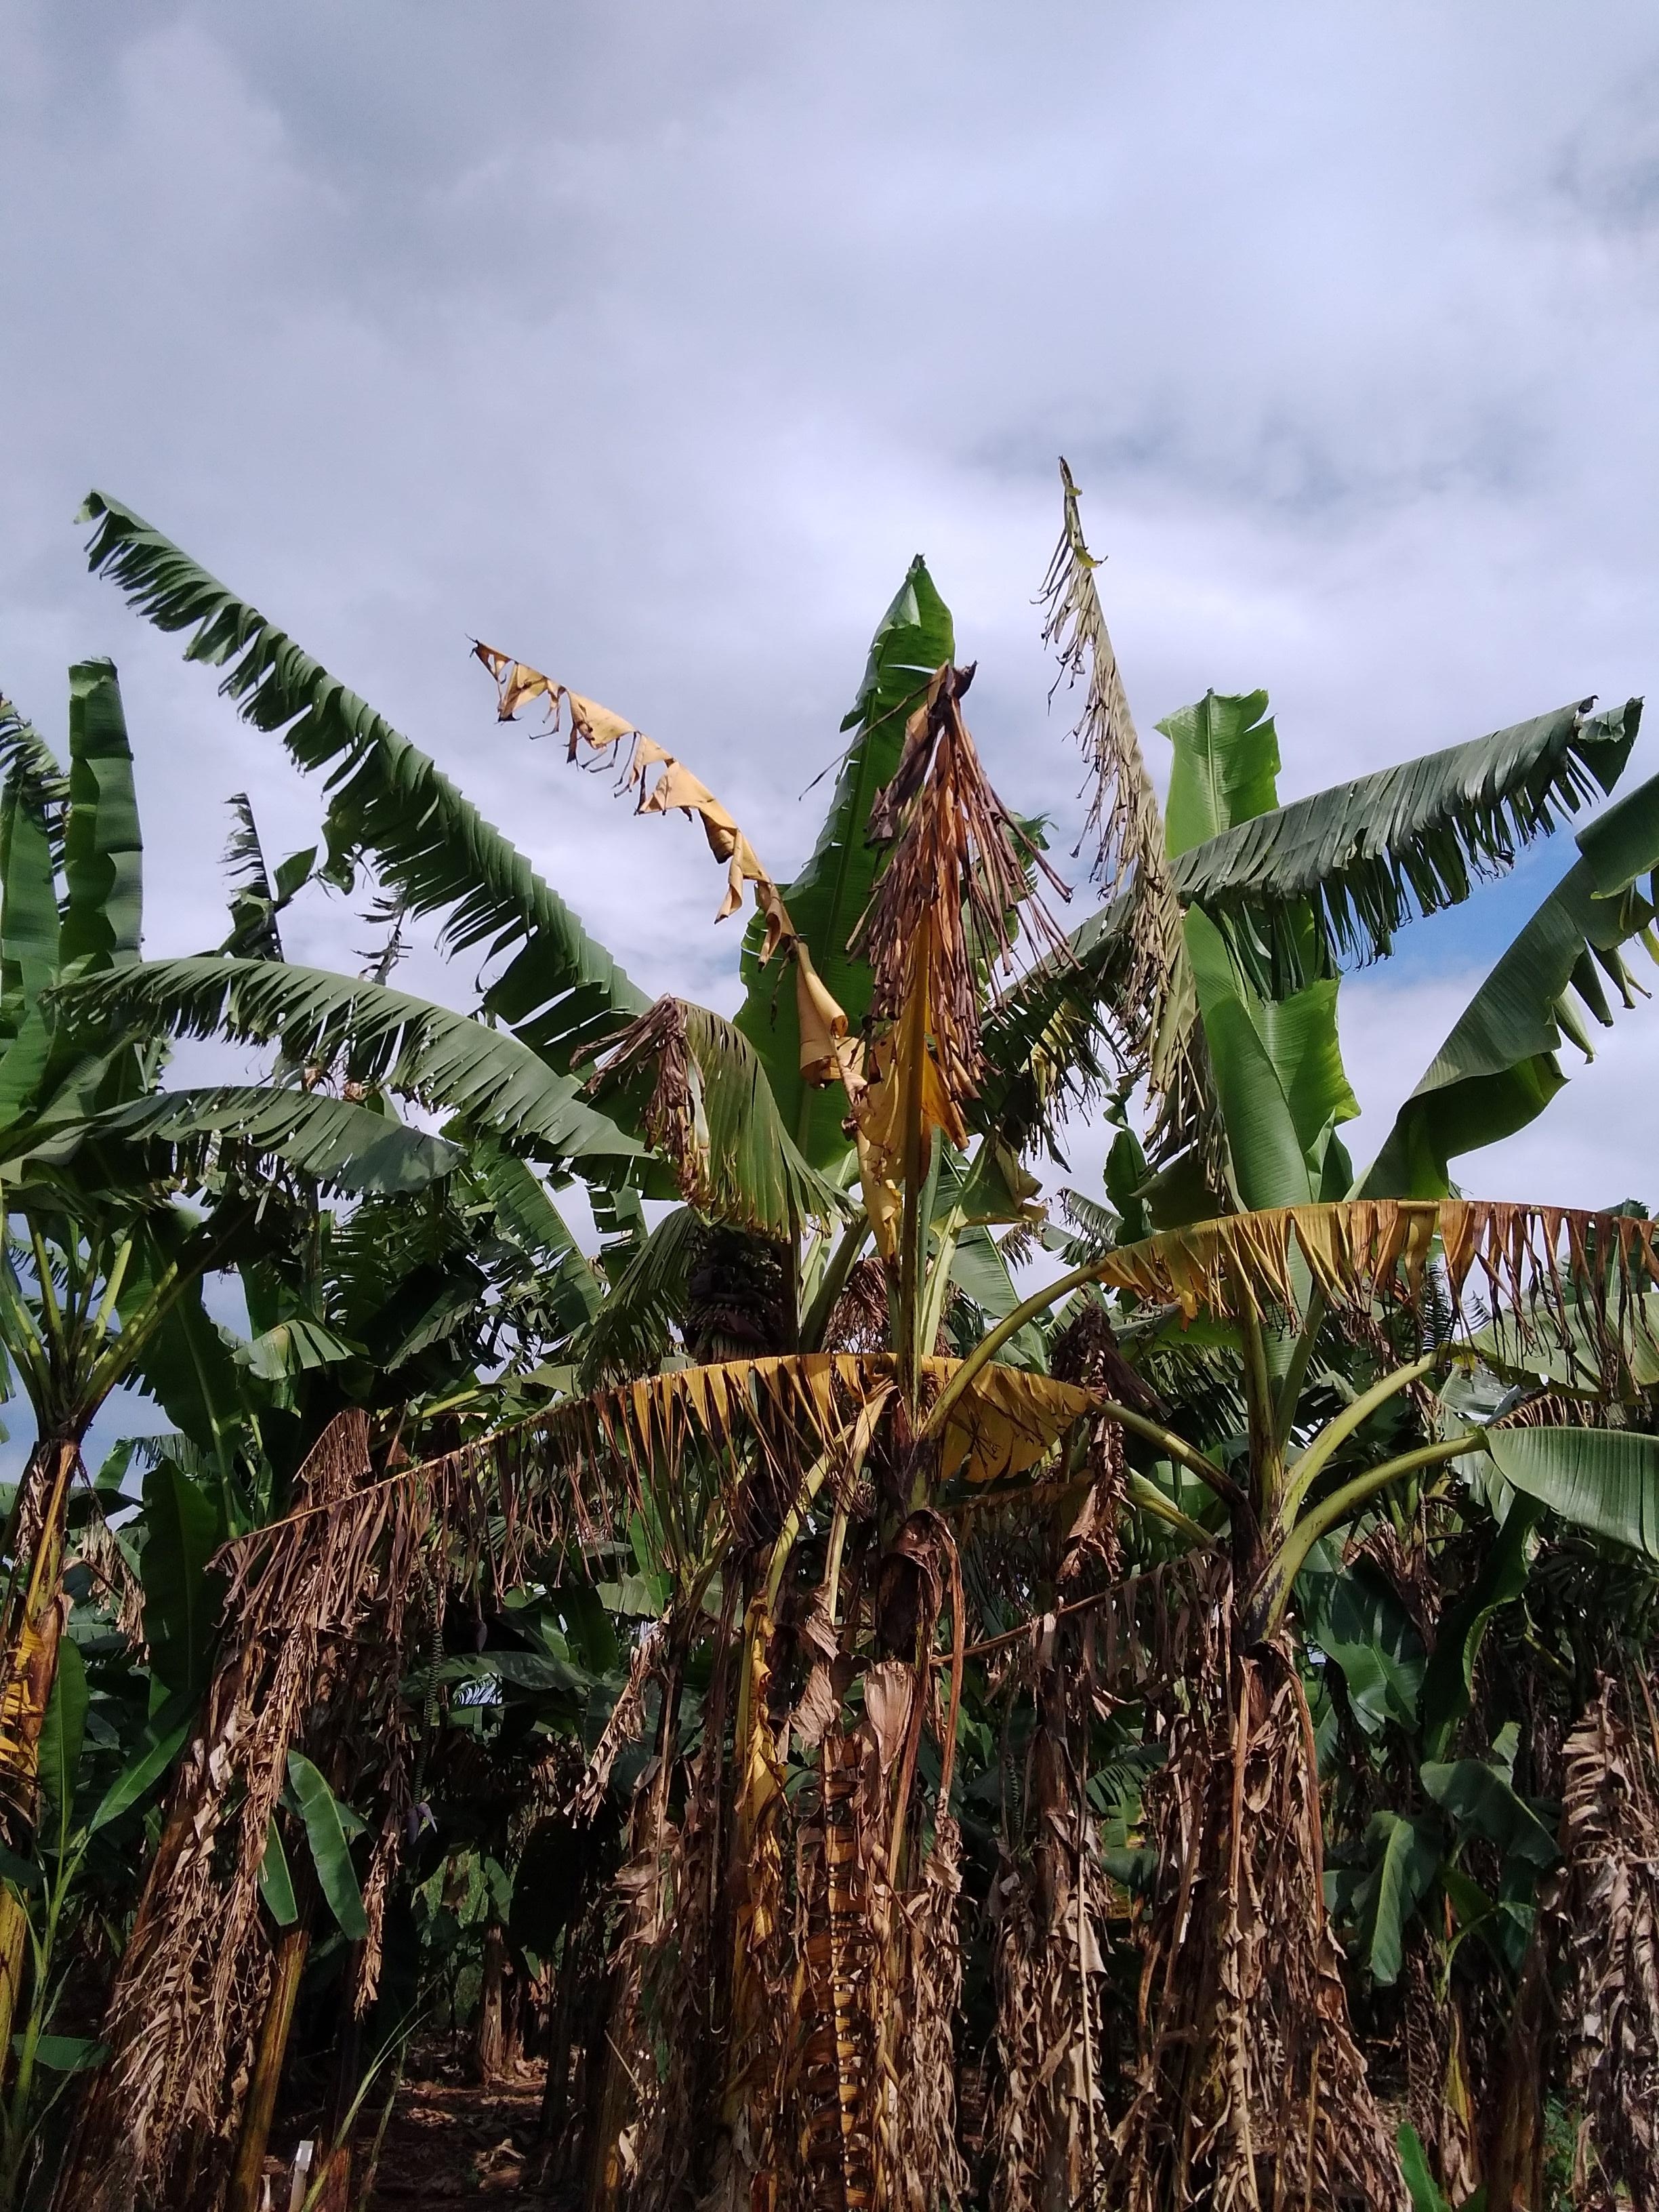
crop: banana
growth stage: vegetative
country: Uganda
